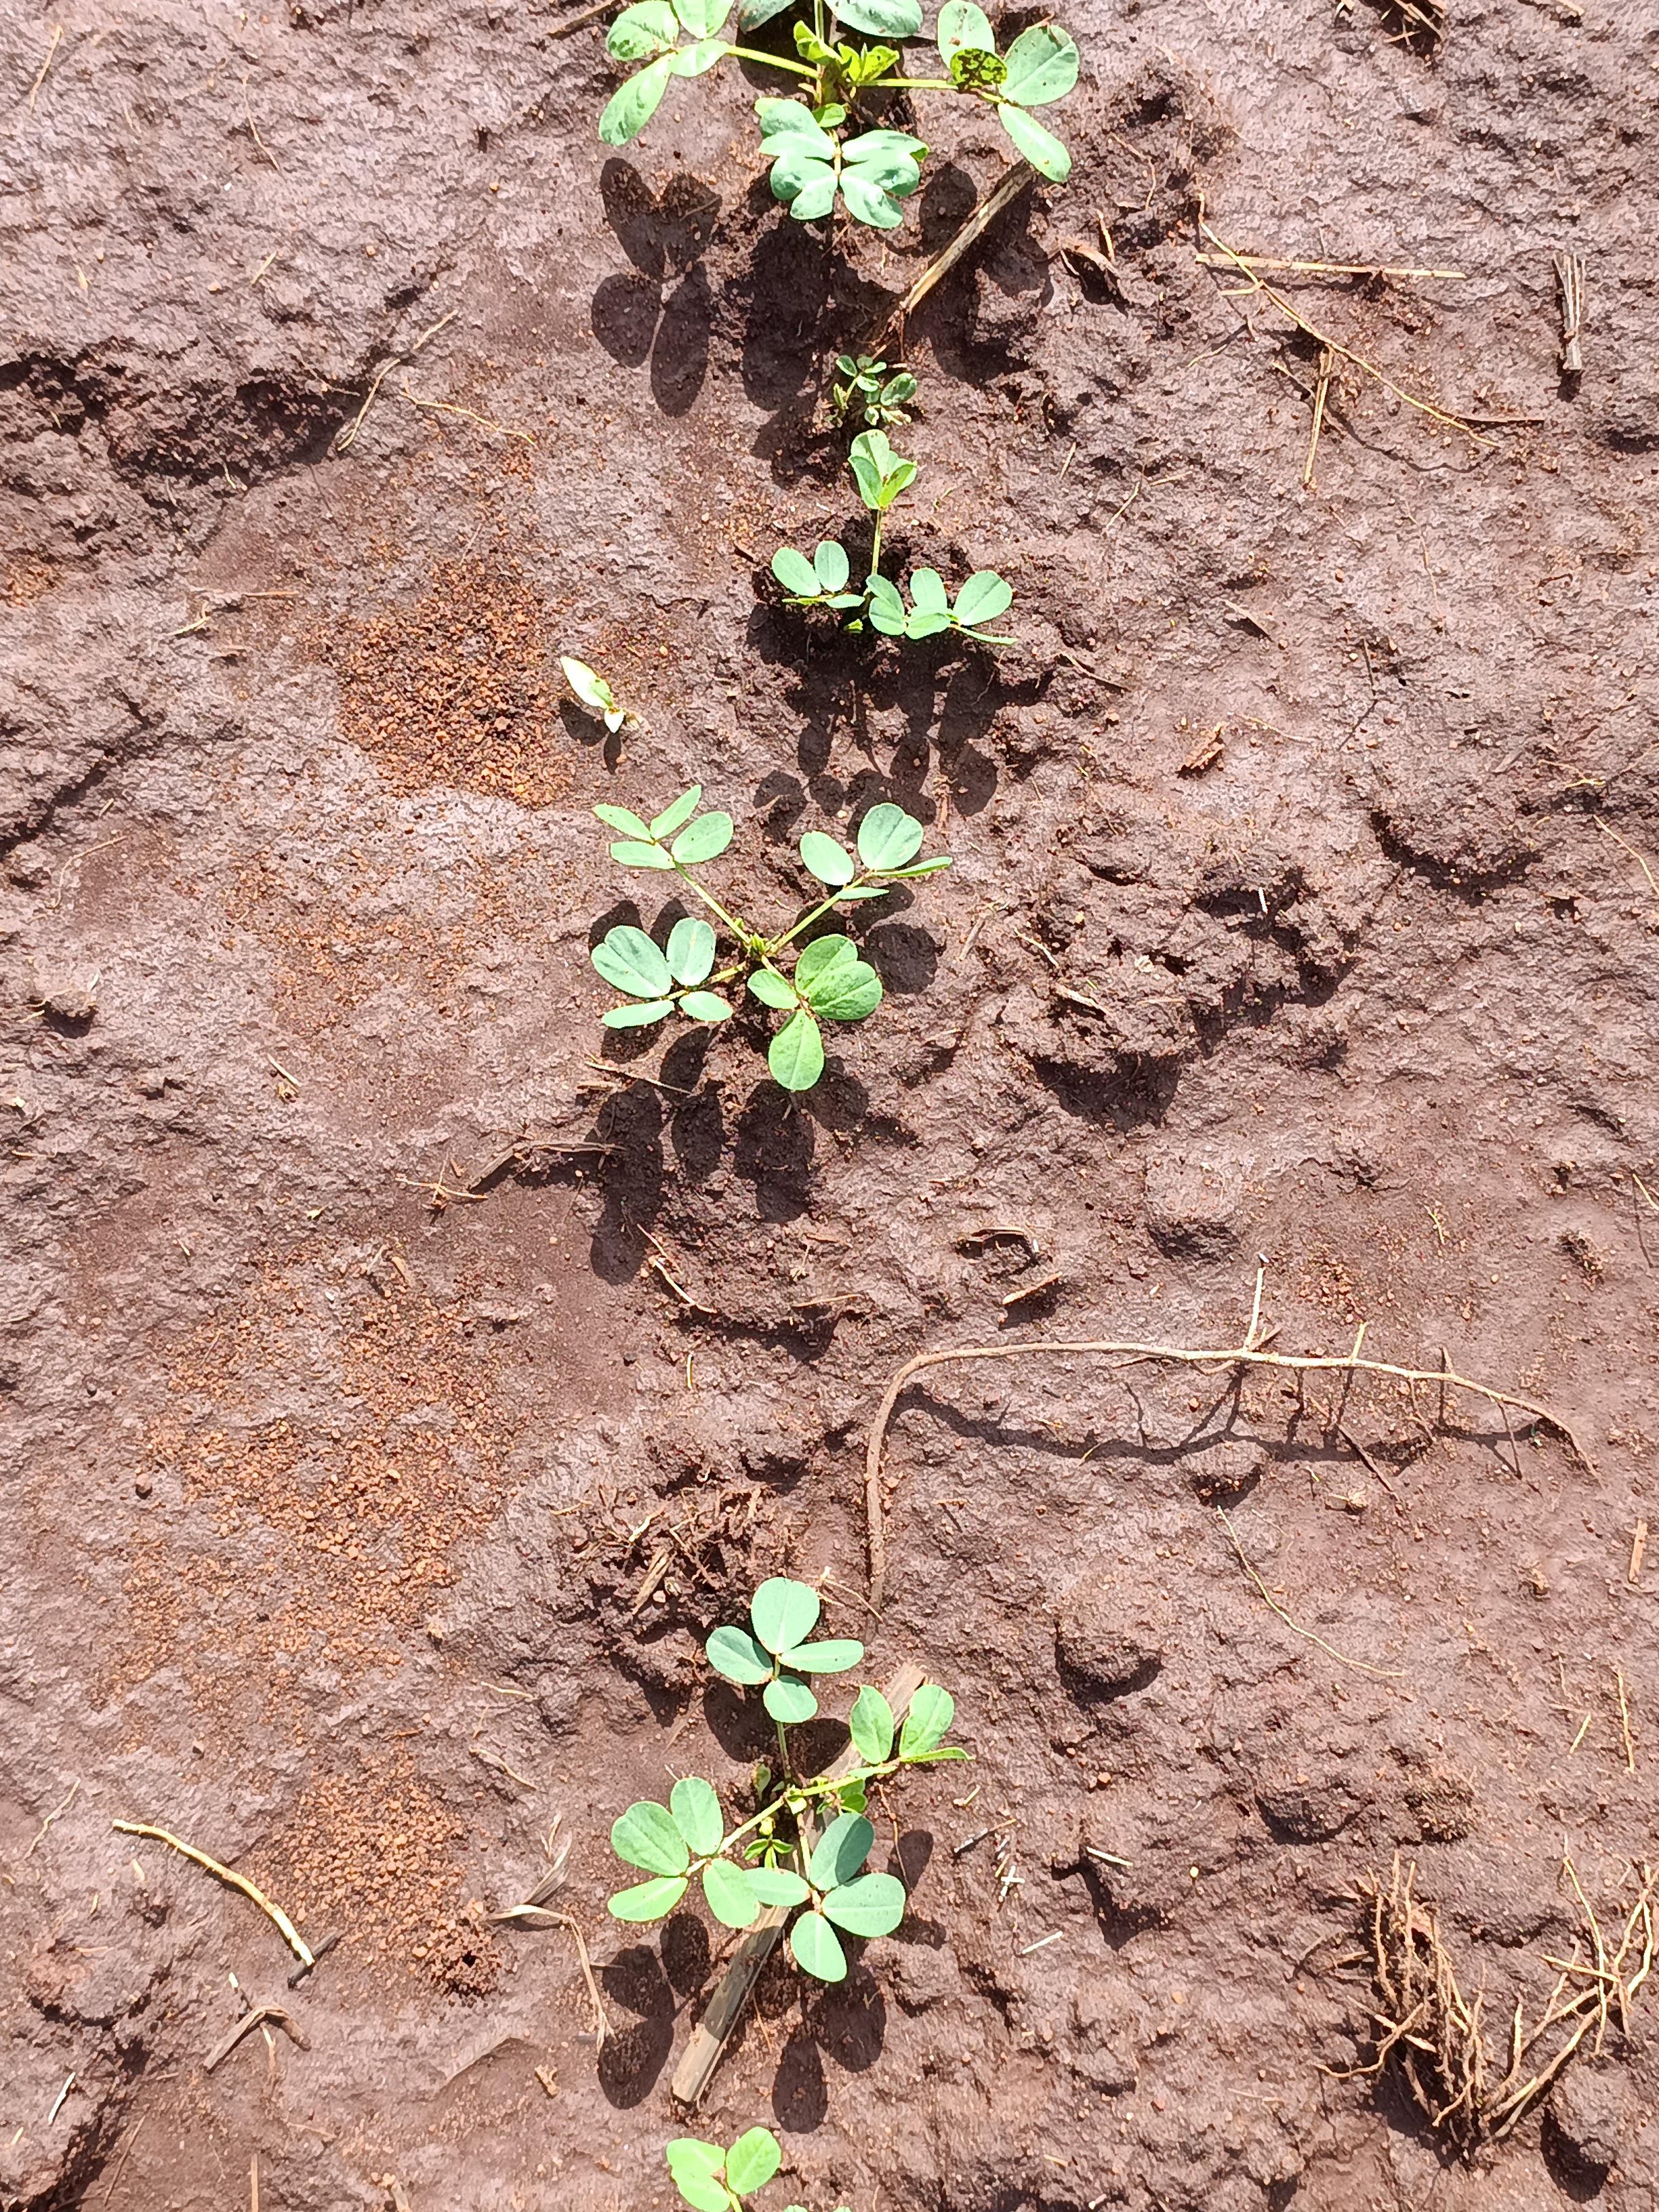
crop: groundnut
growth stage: vegetative
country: Kenya
